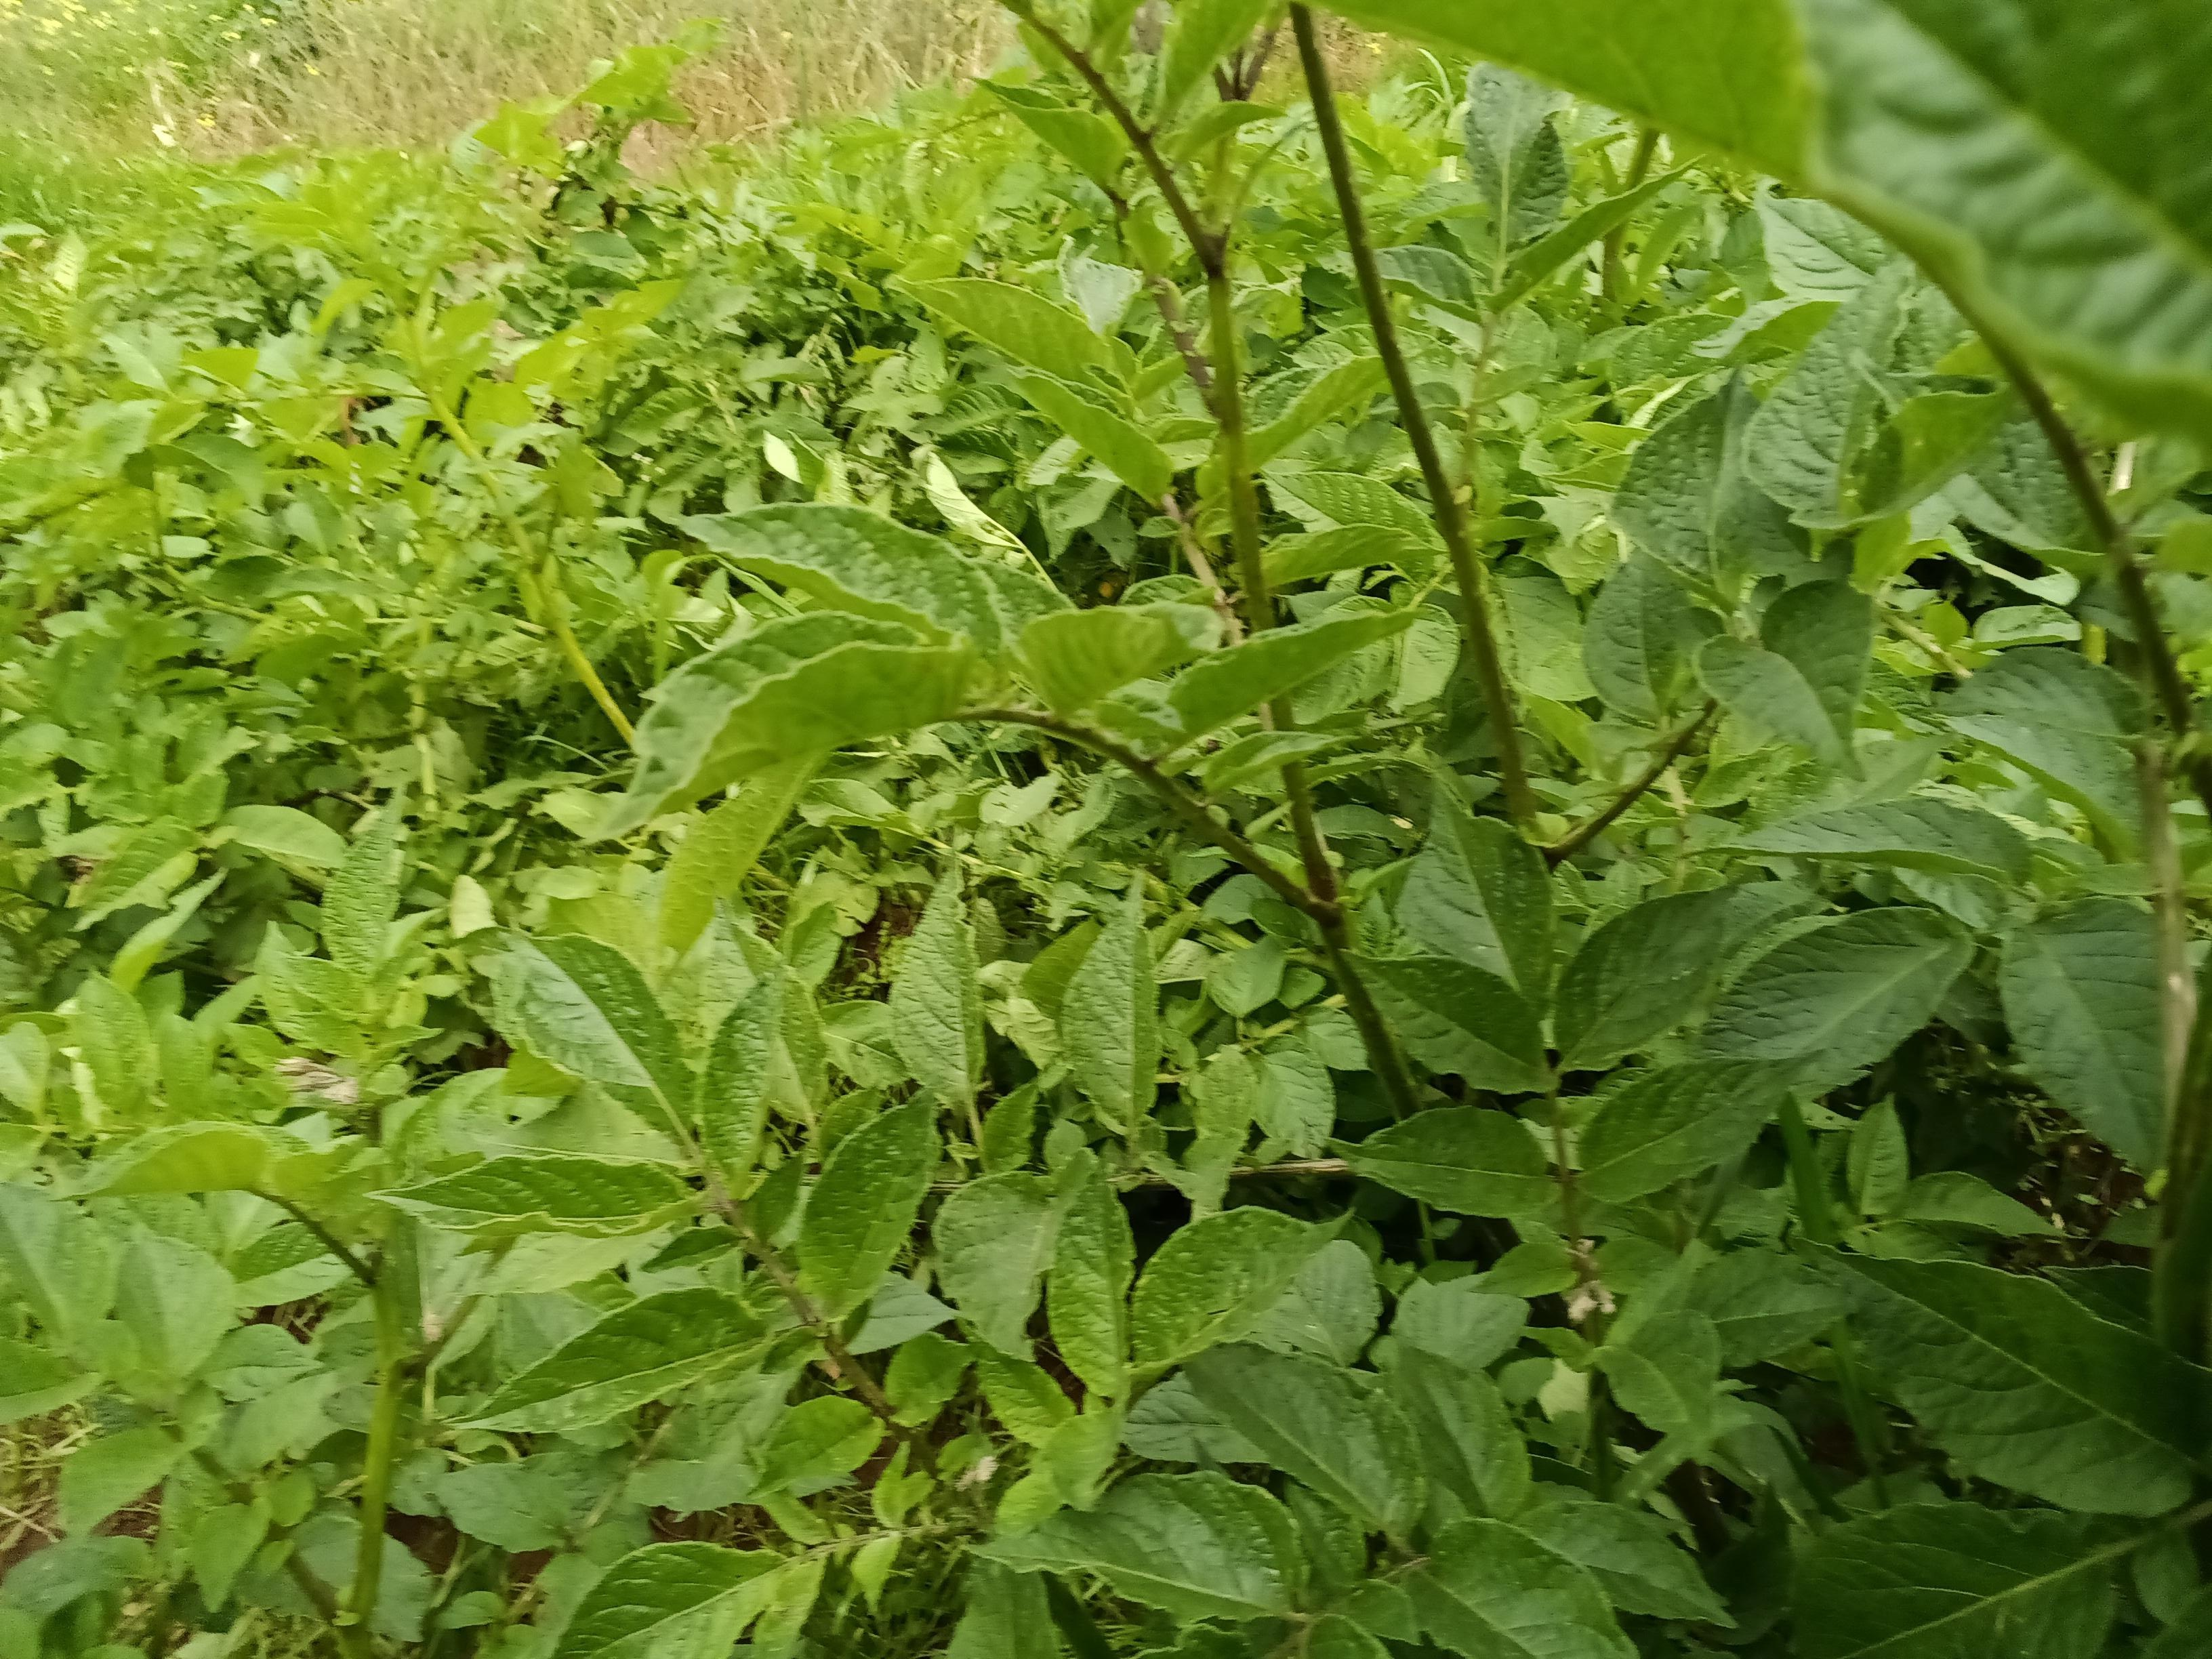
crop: potato
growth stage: heading tuber
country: Kenya
